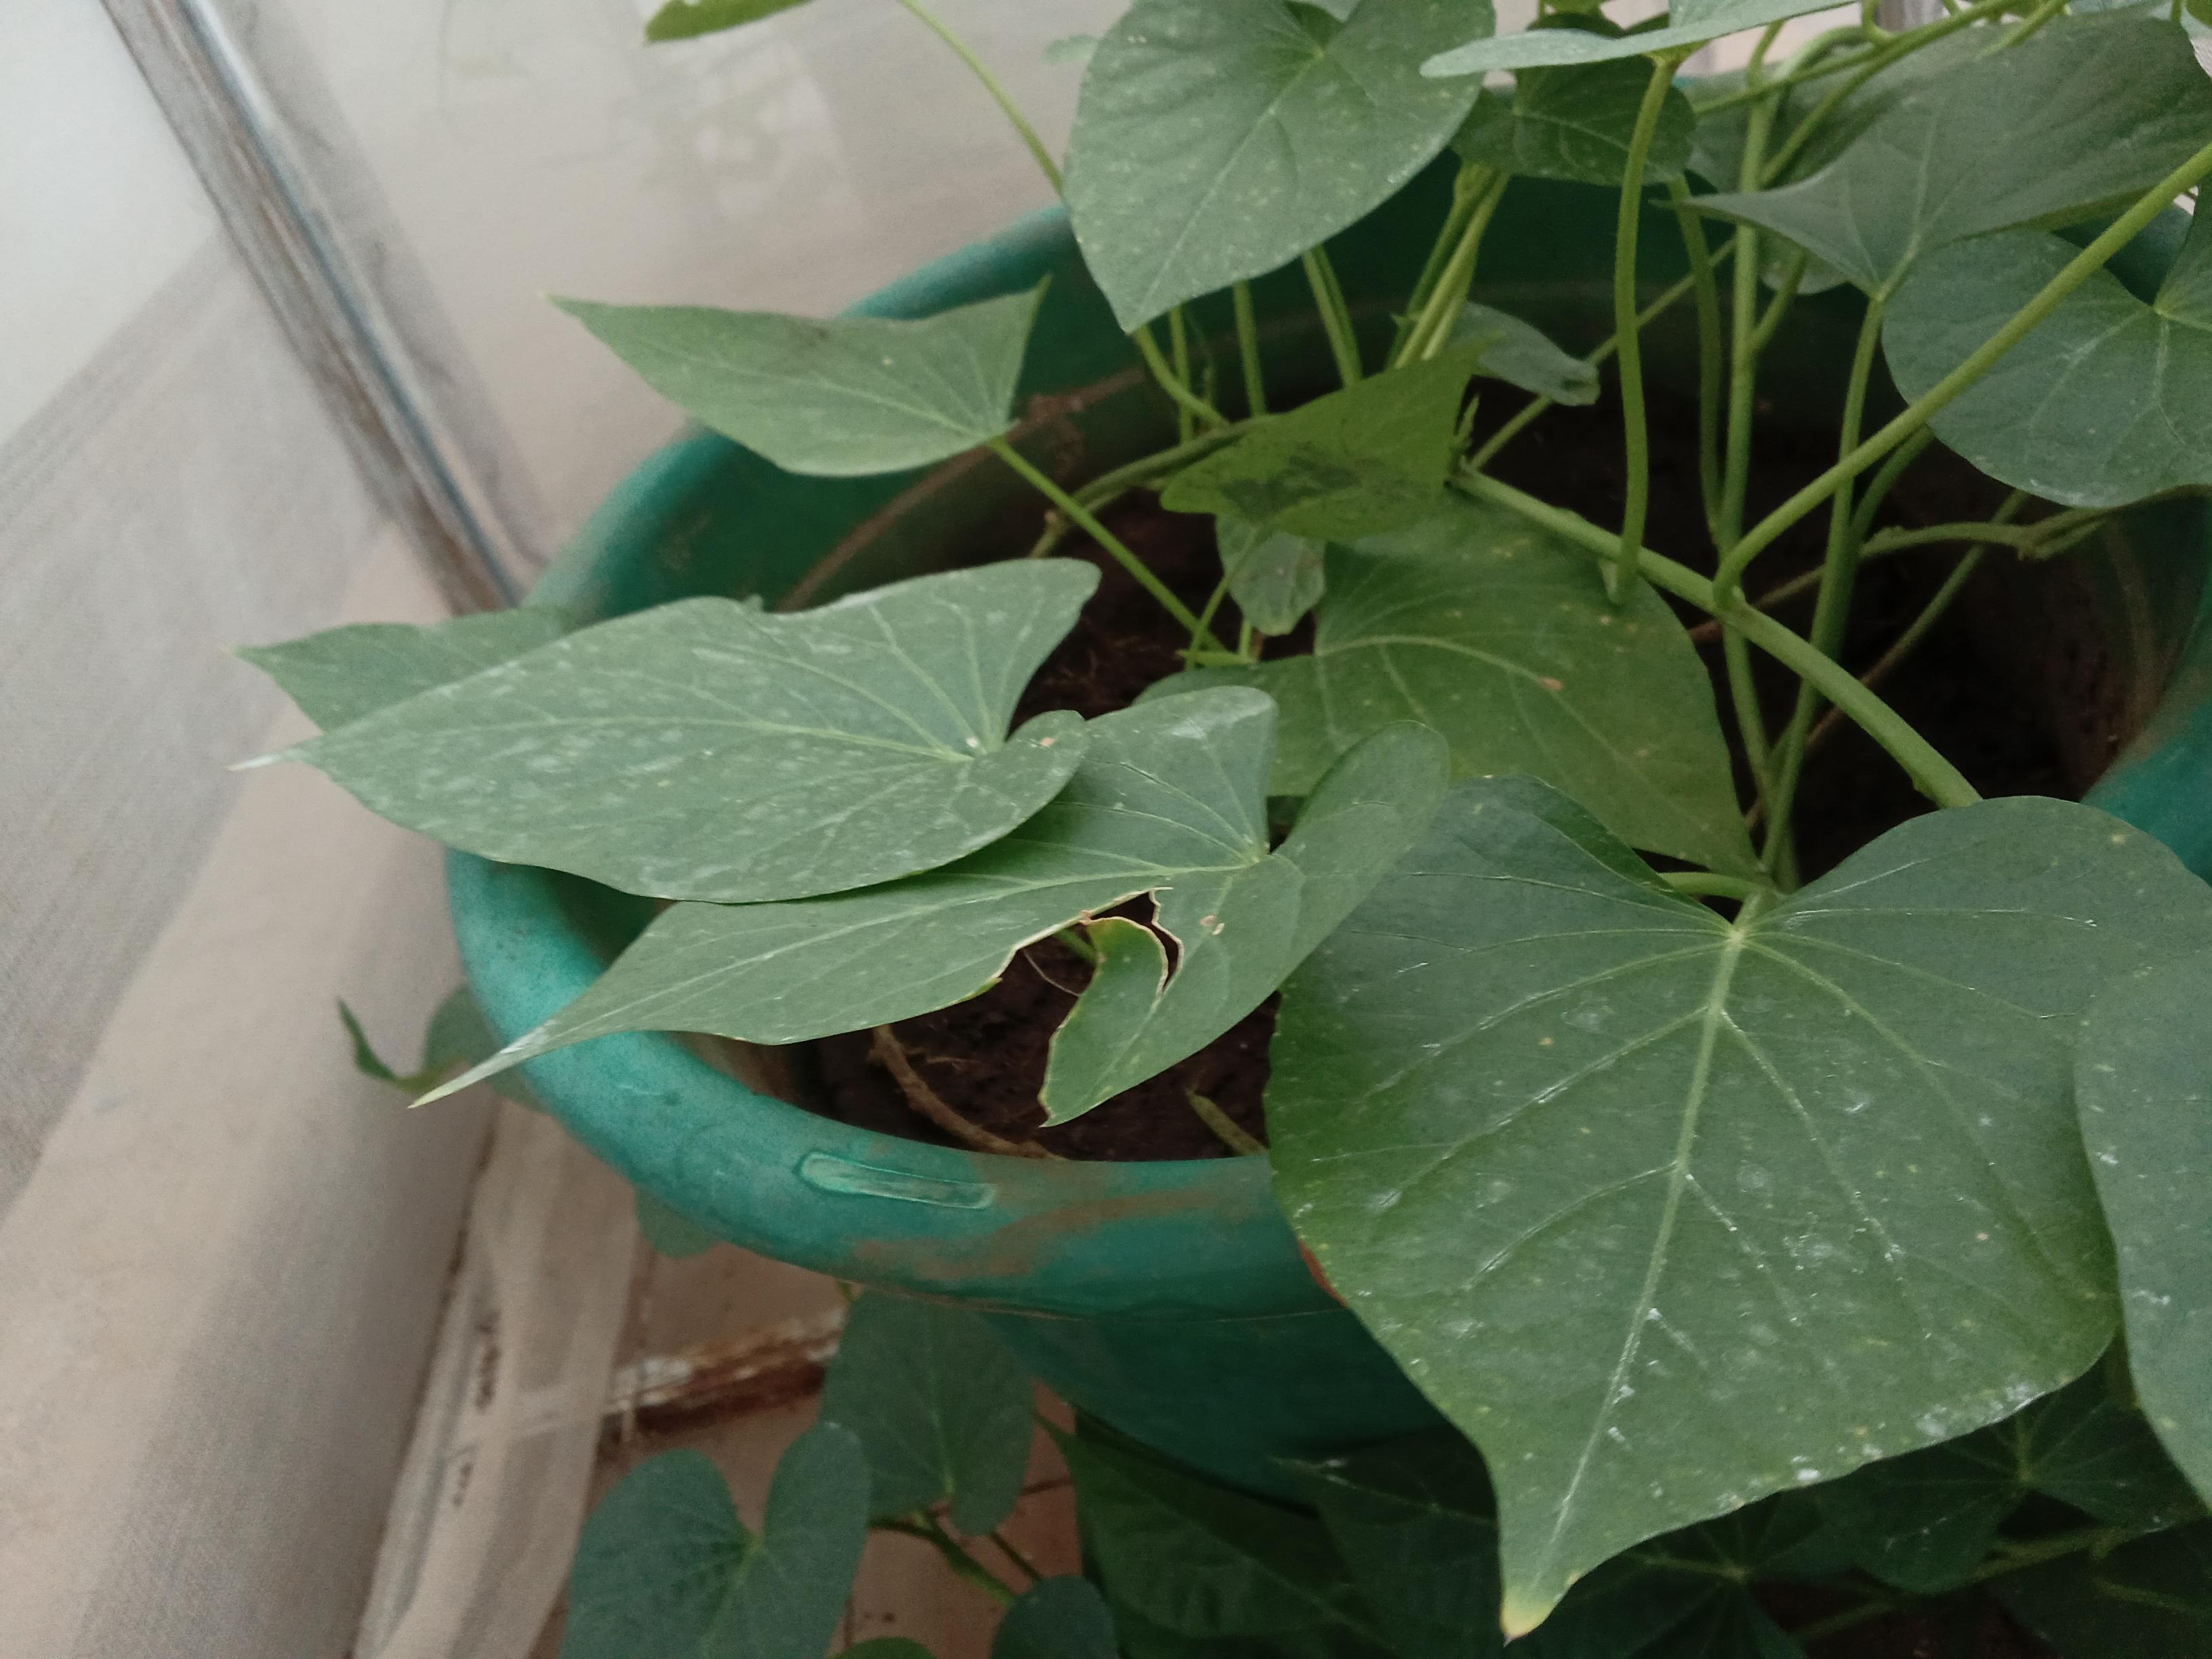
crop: sweet potato
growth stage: vegetative
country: Kenya
